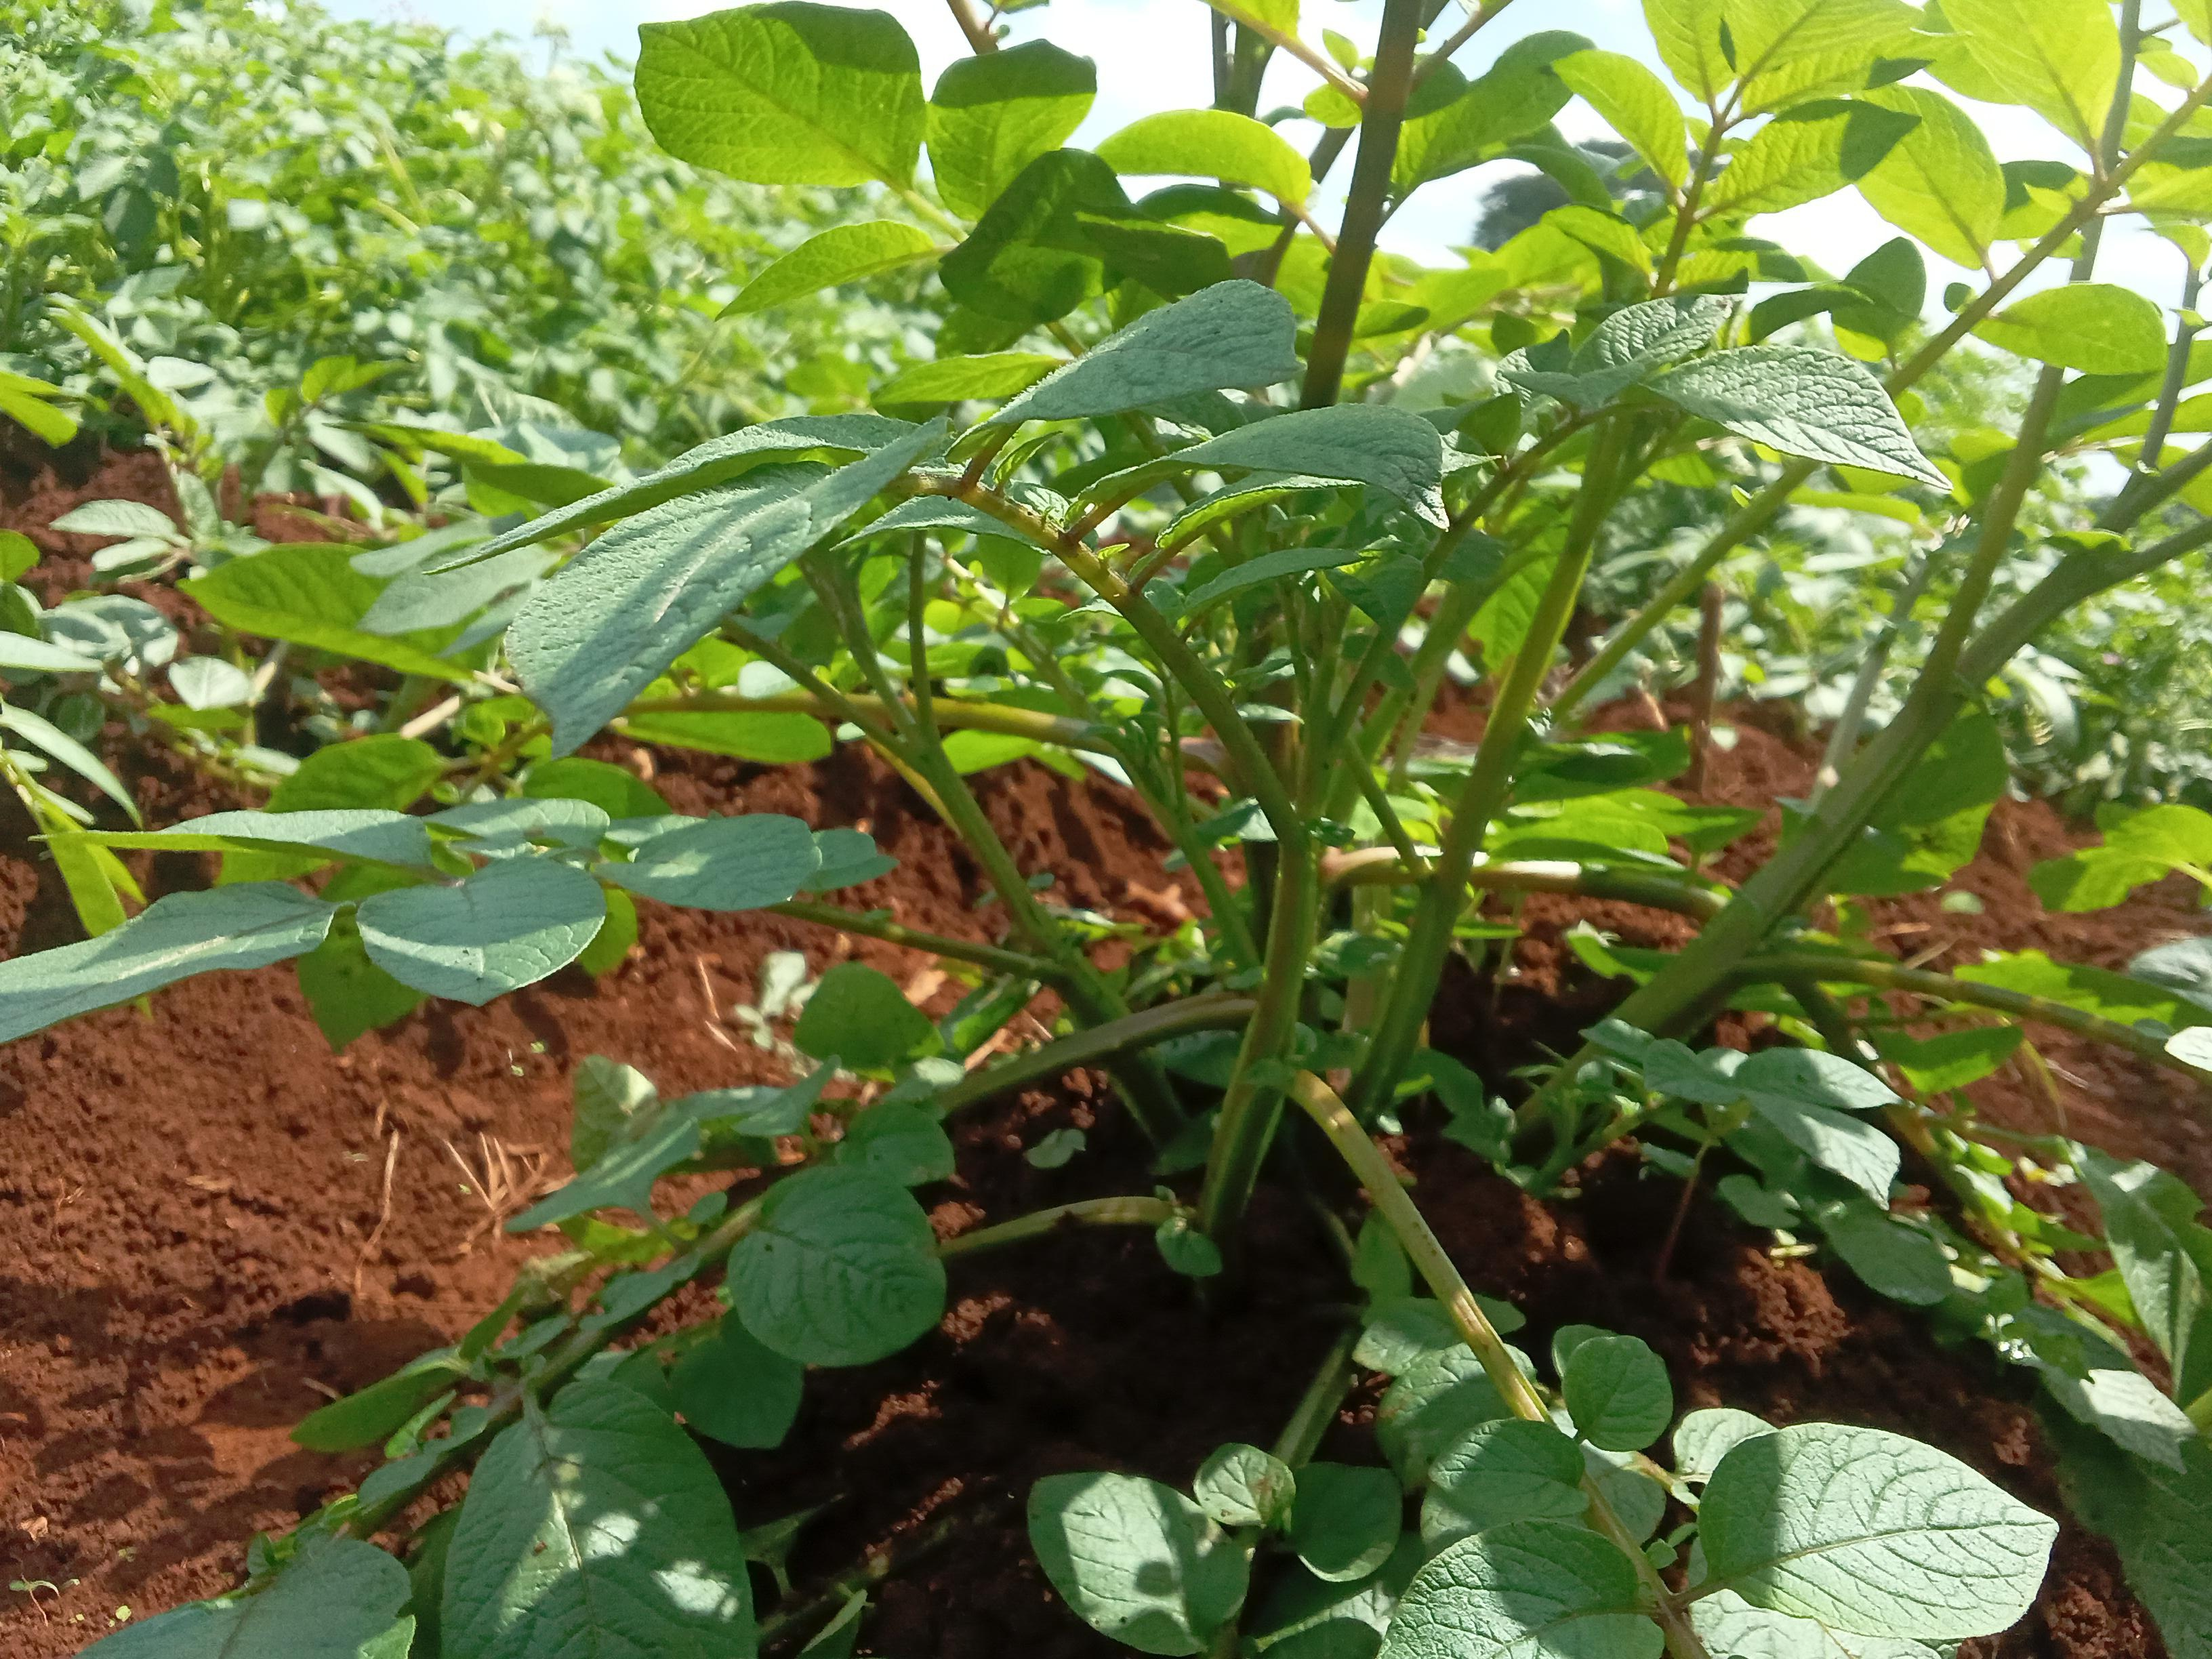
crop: potato
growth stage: vegetative
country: Kenya
